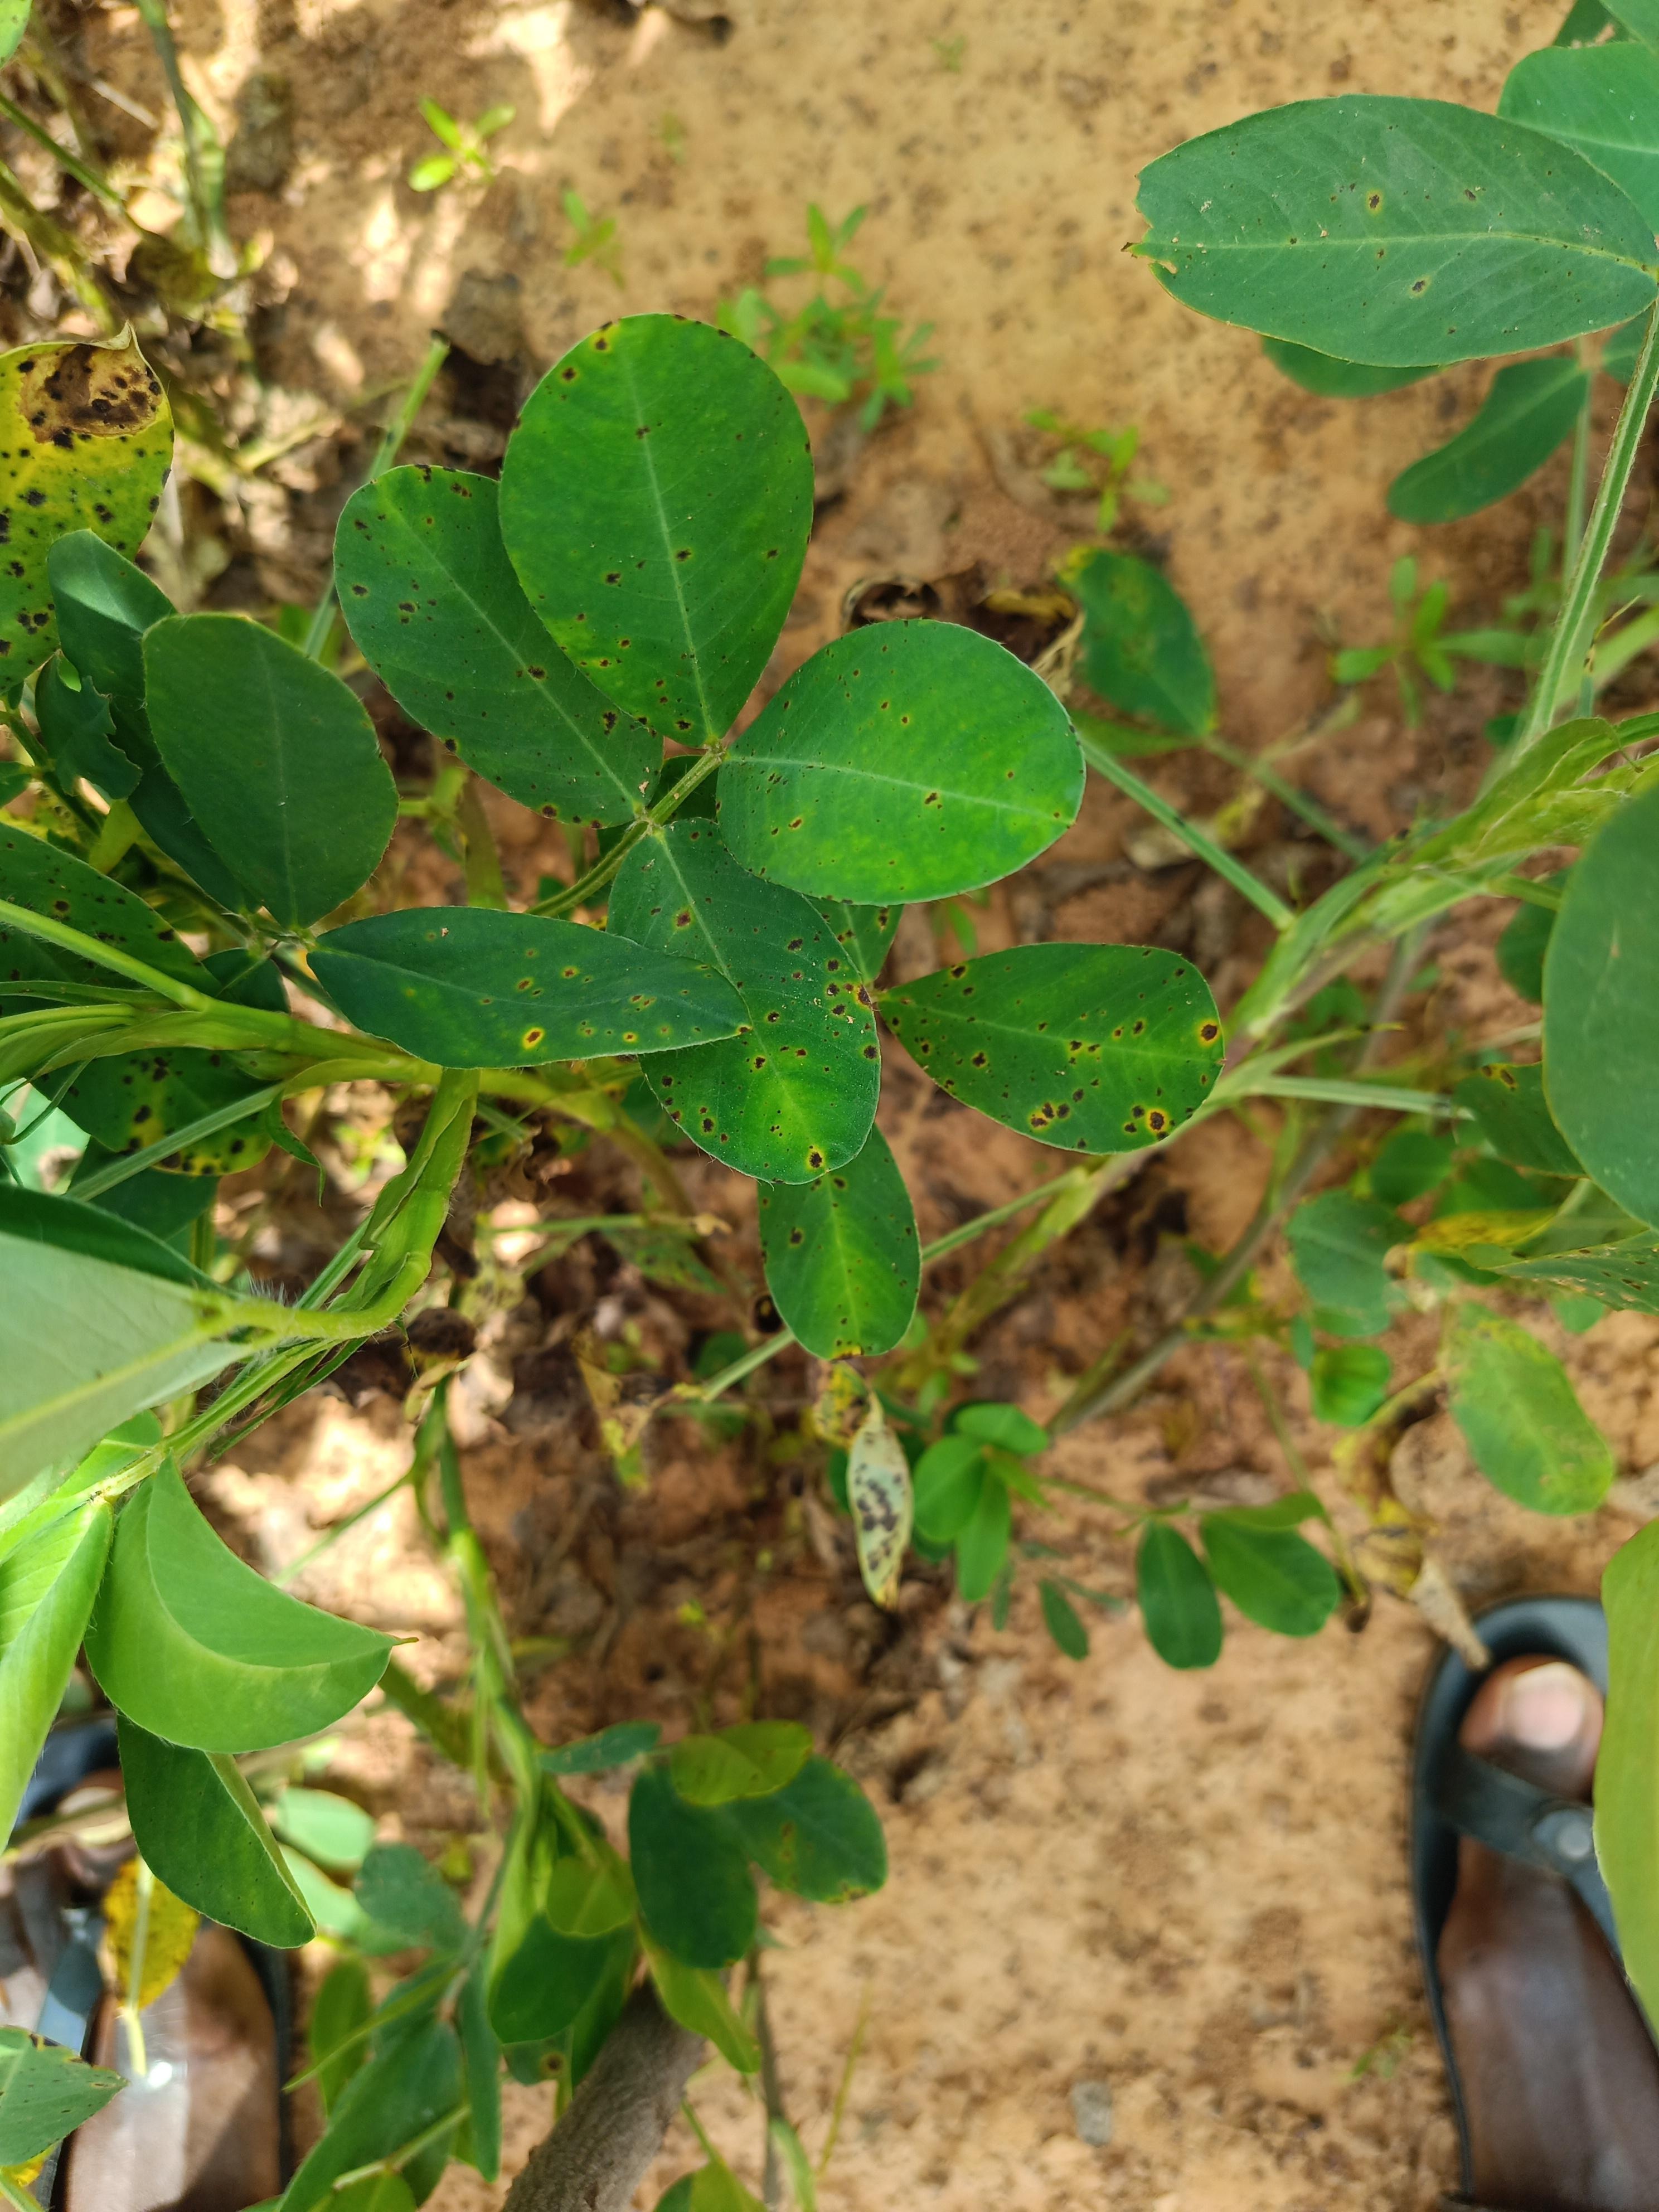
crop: groundnut
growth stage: development pod
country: Ghana
